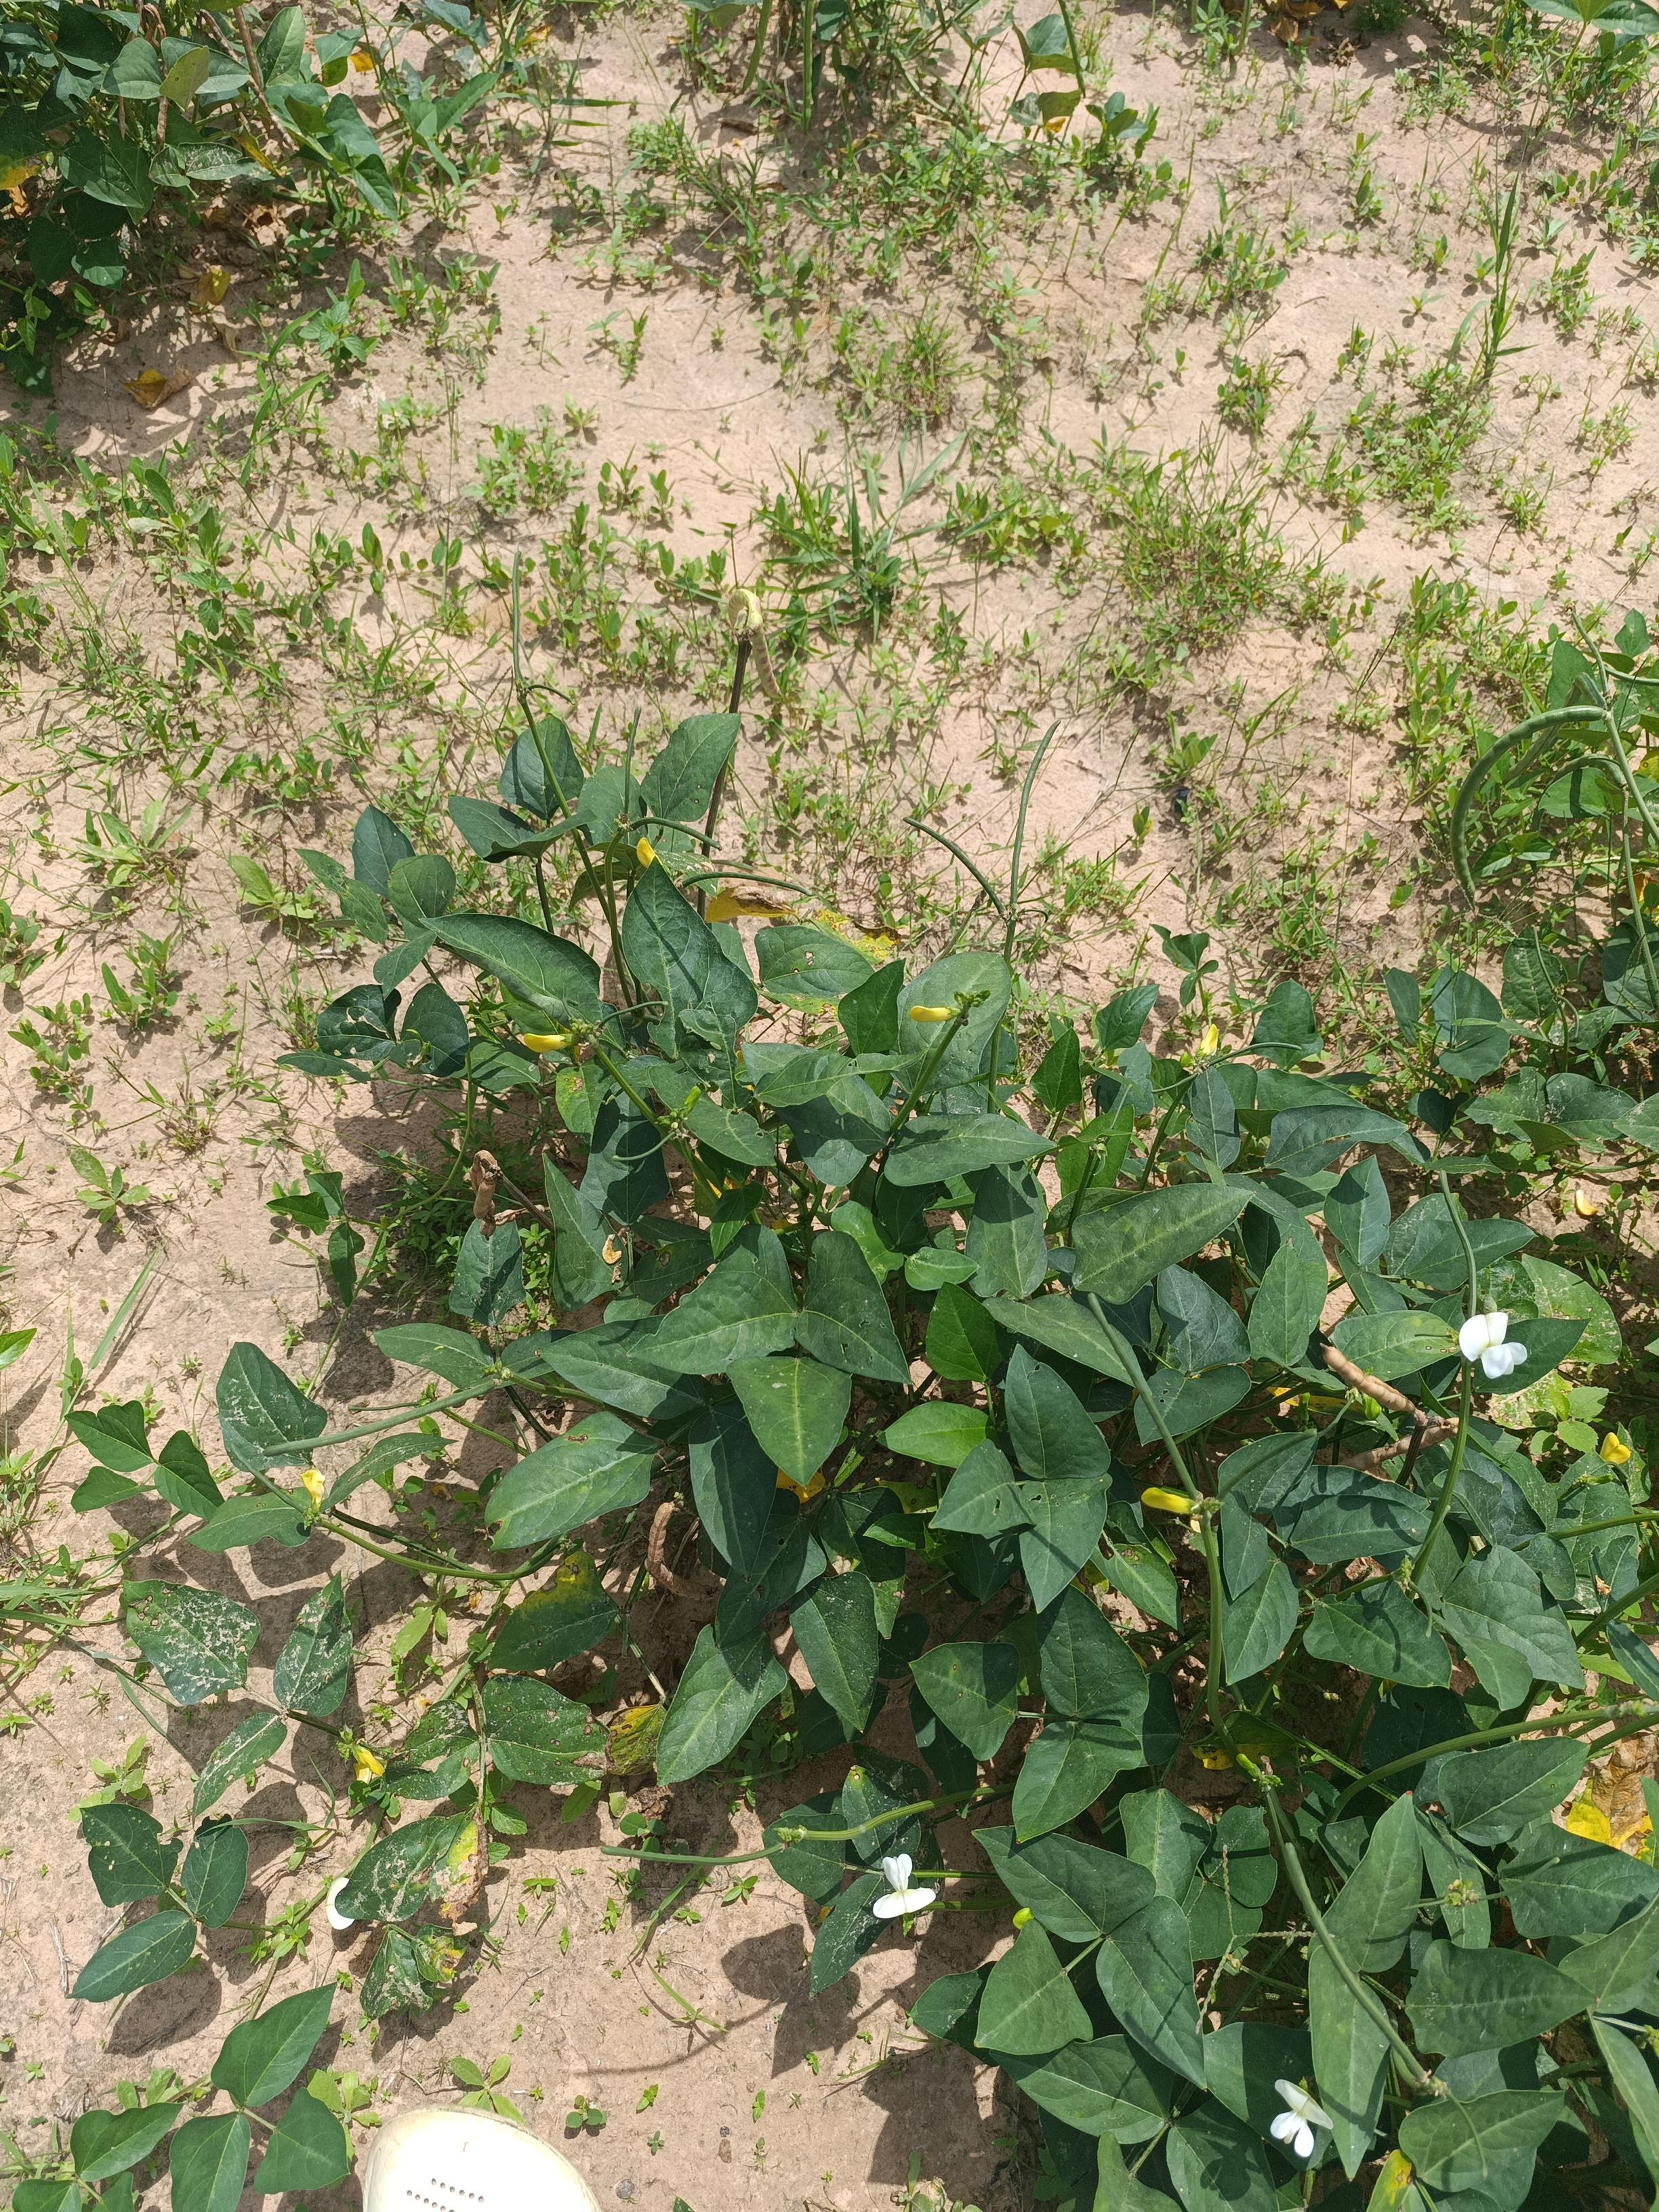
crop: cowpea
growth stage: maturity
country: Nigeria
